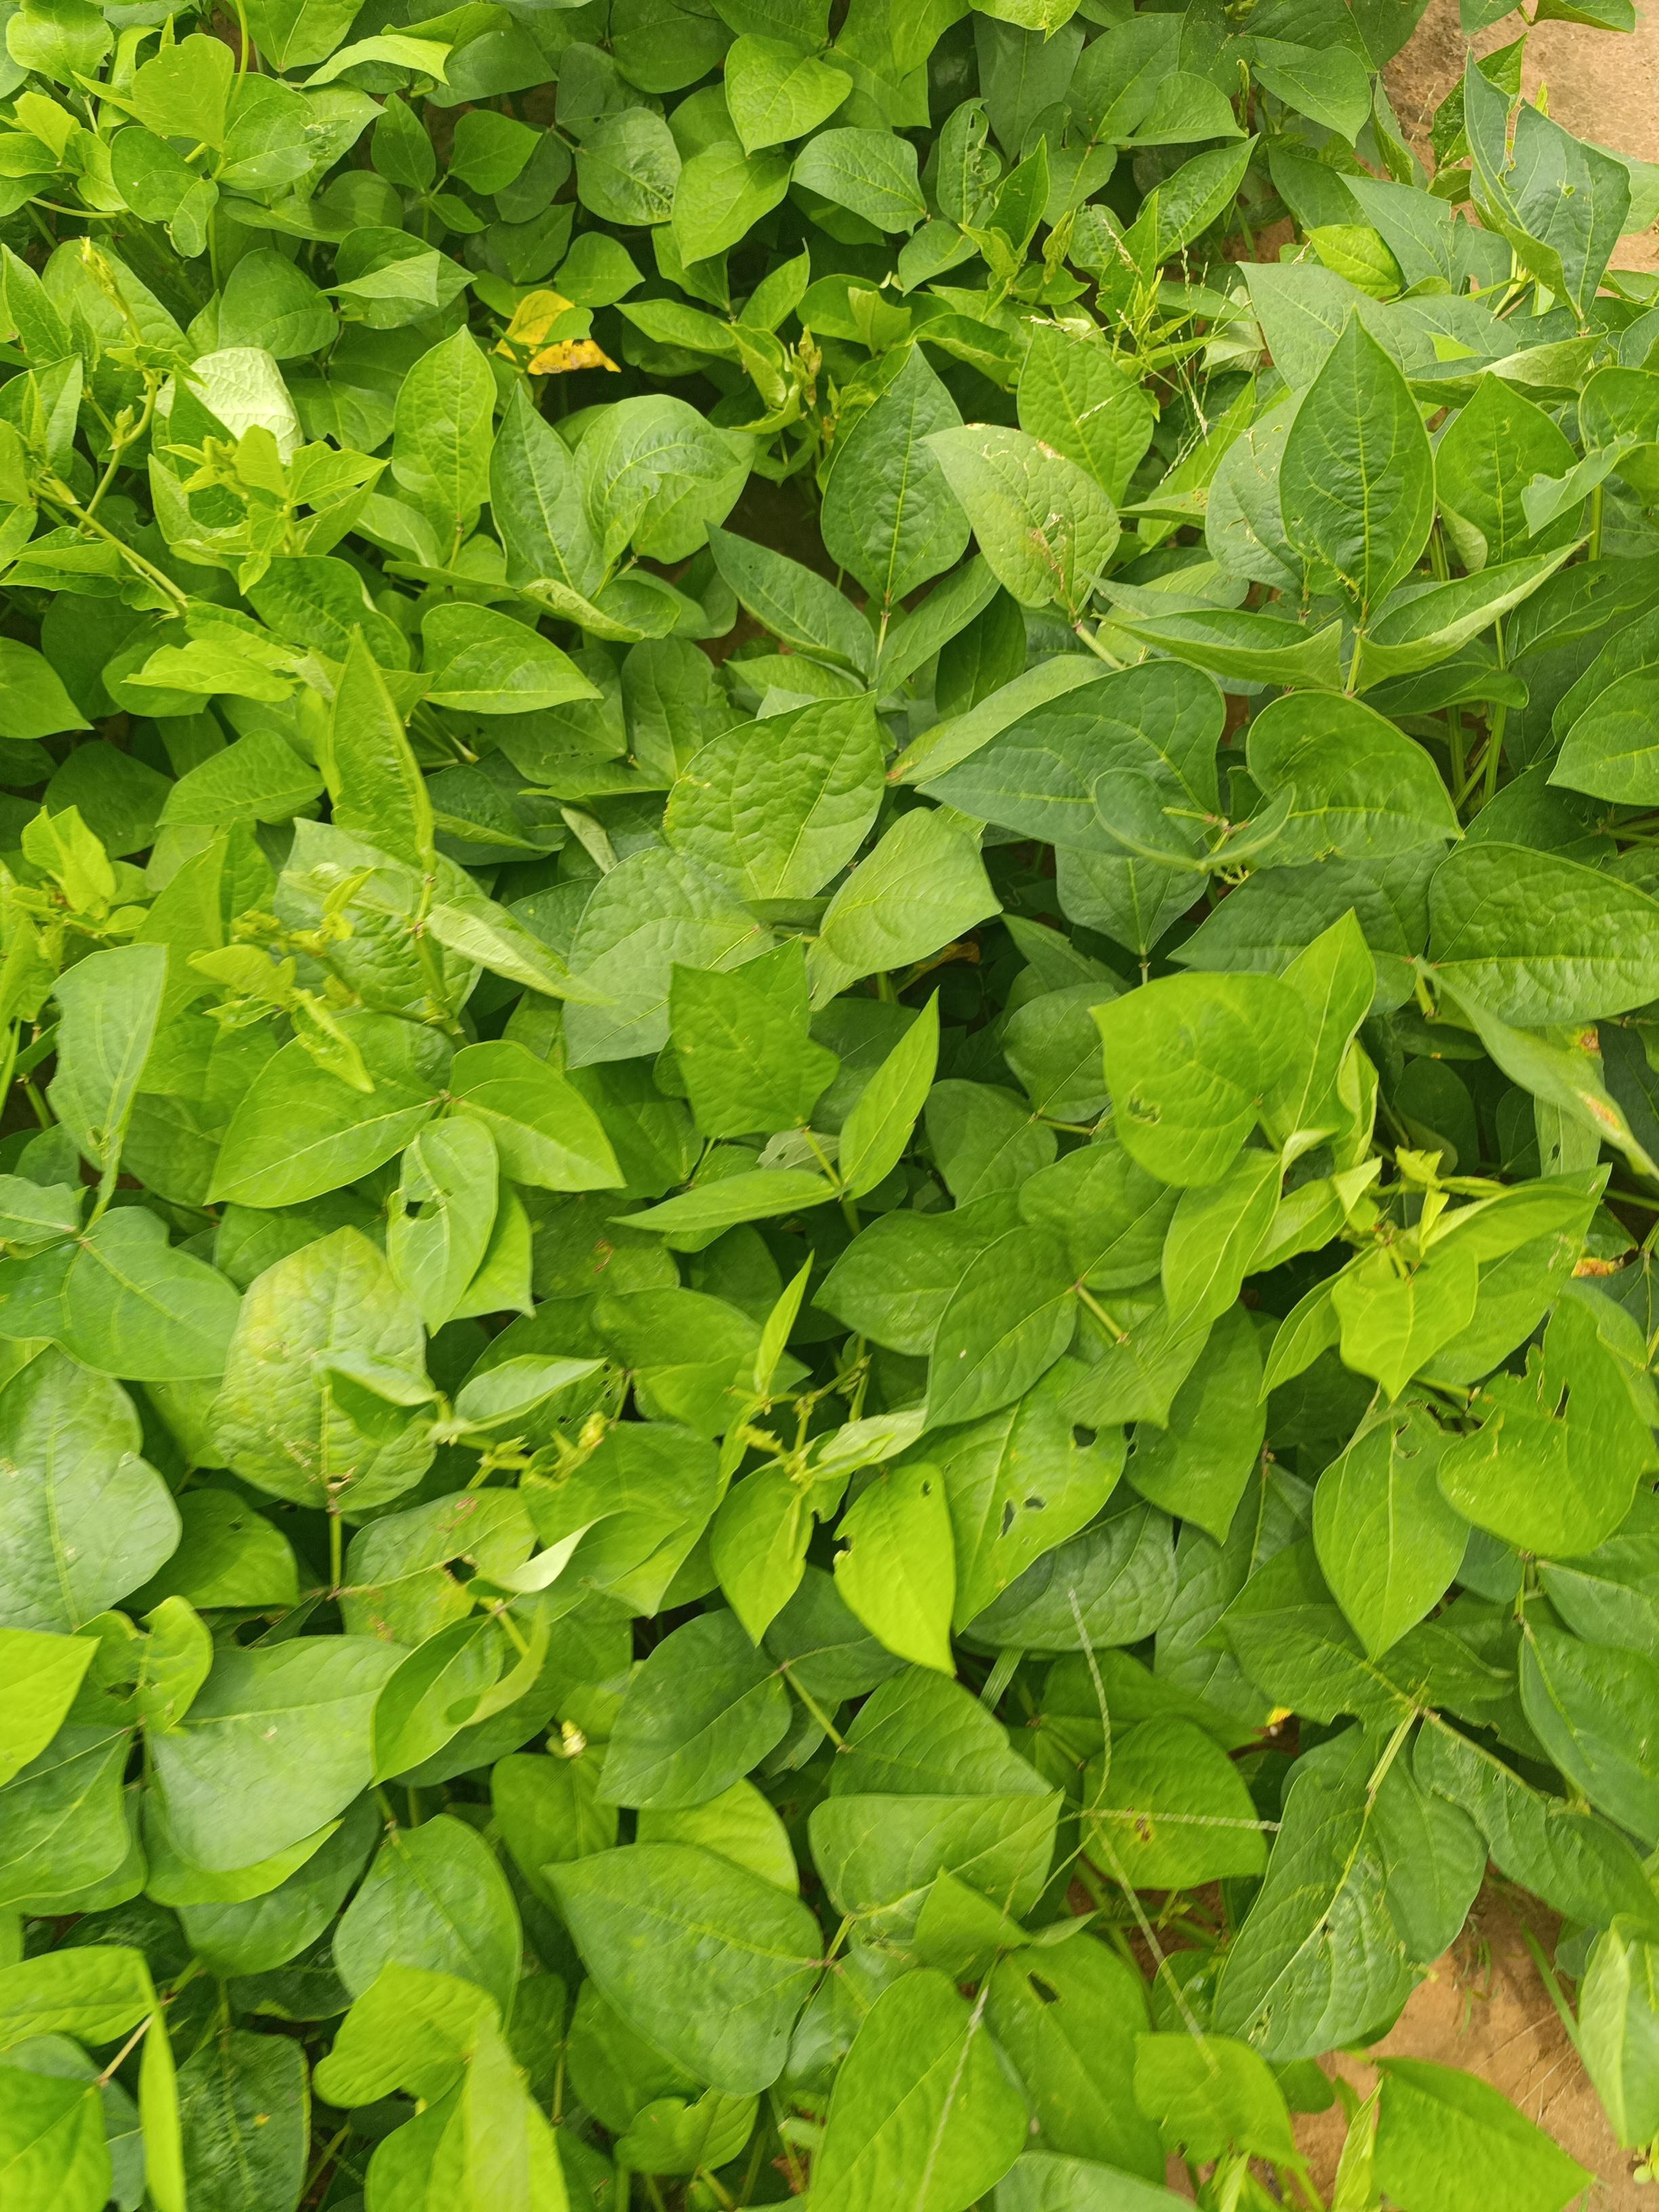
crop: cowpea
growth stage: vegetative
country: Nigeria
